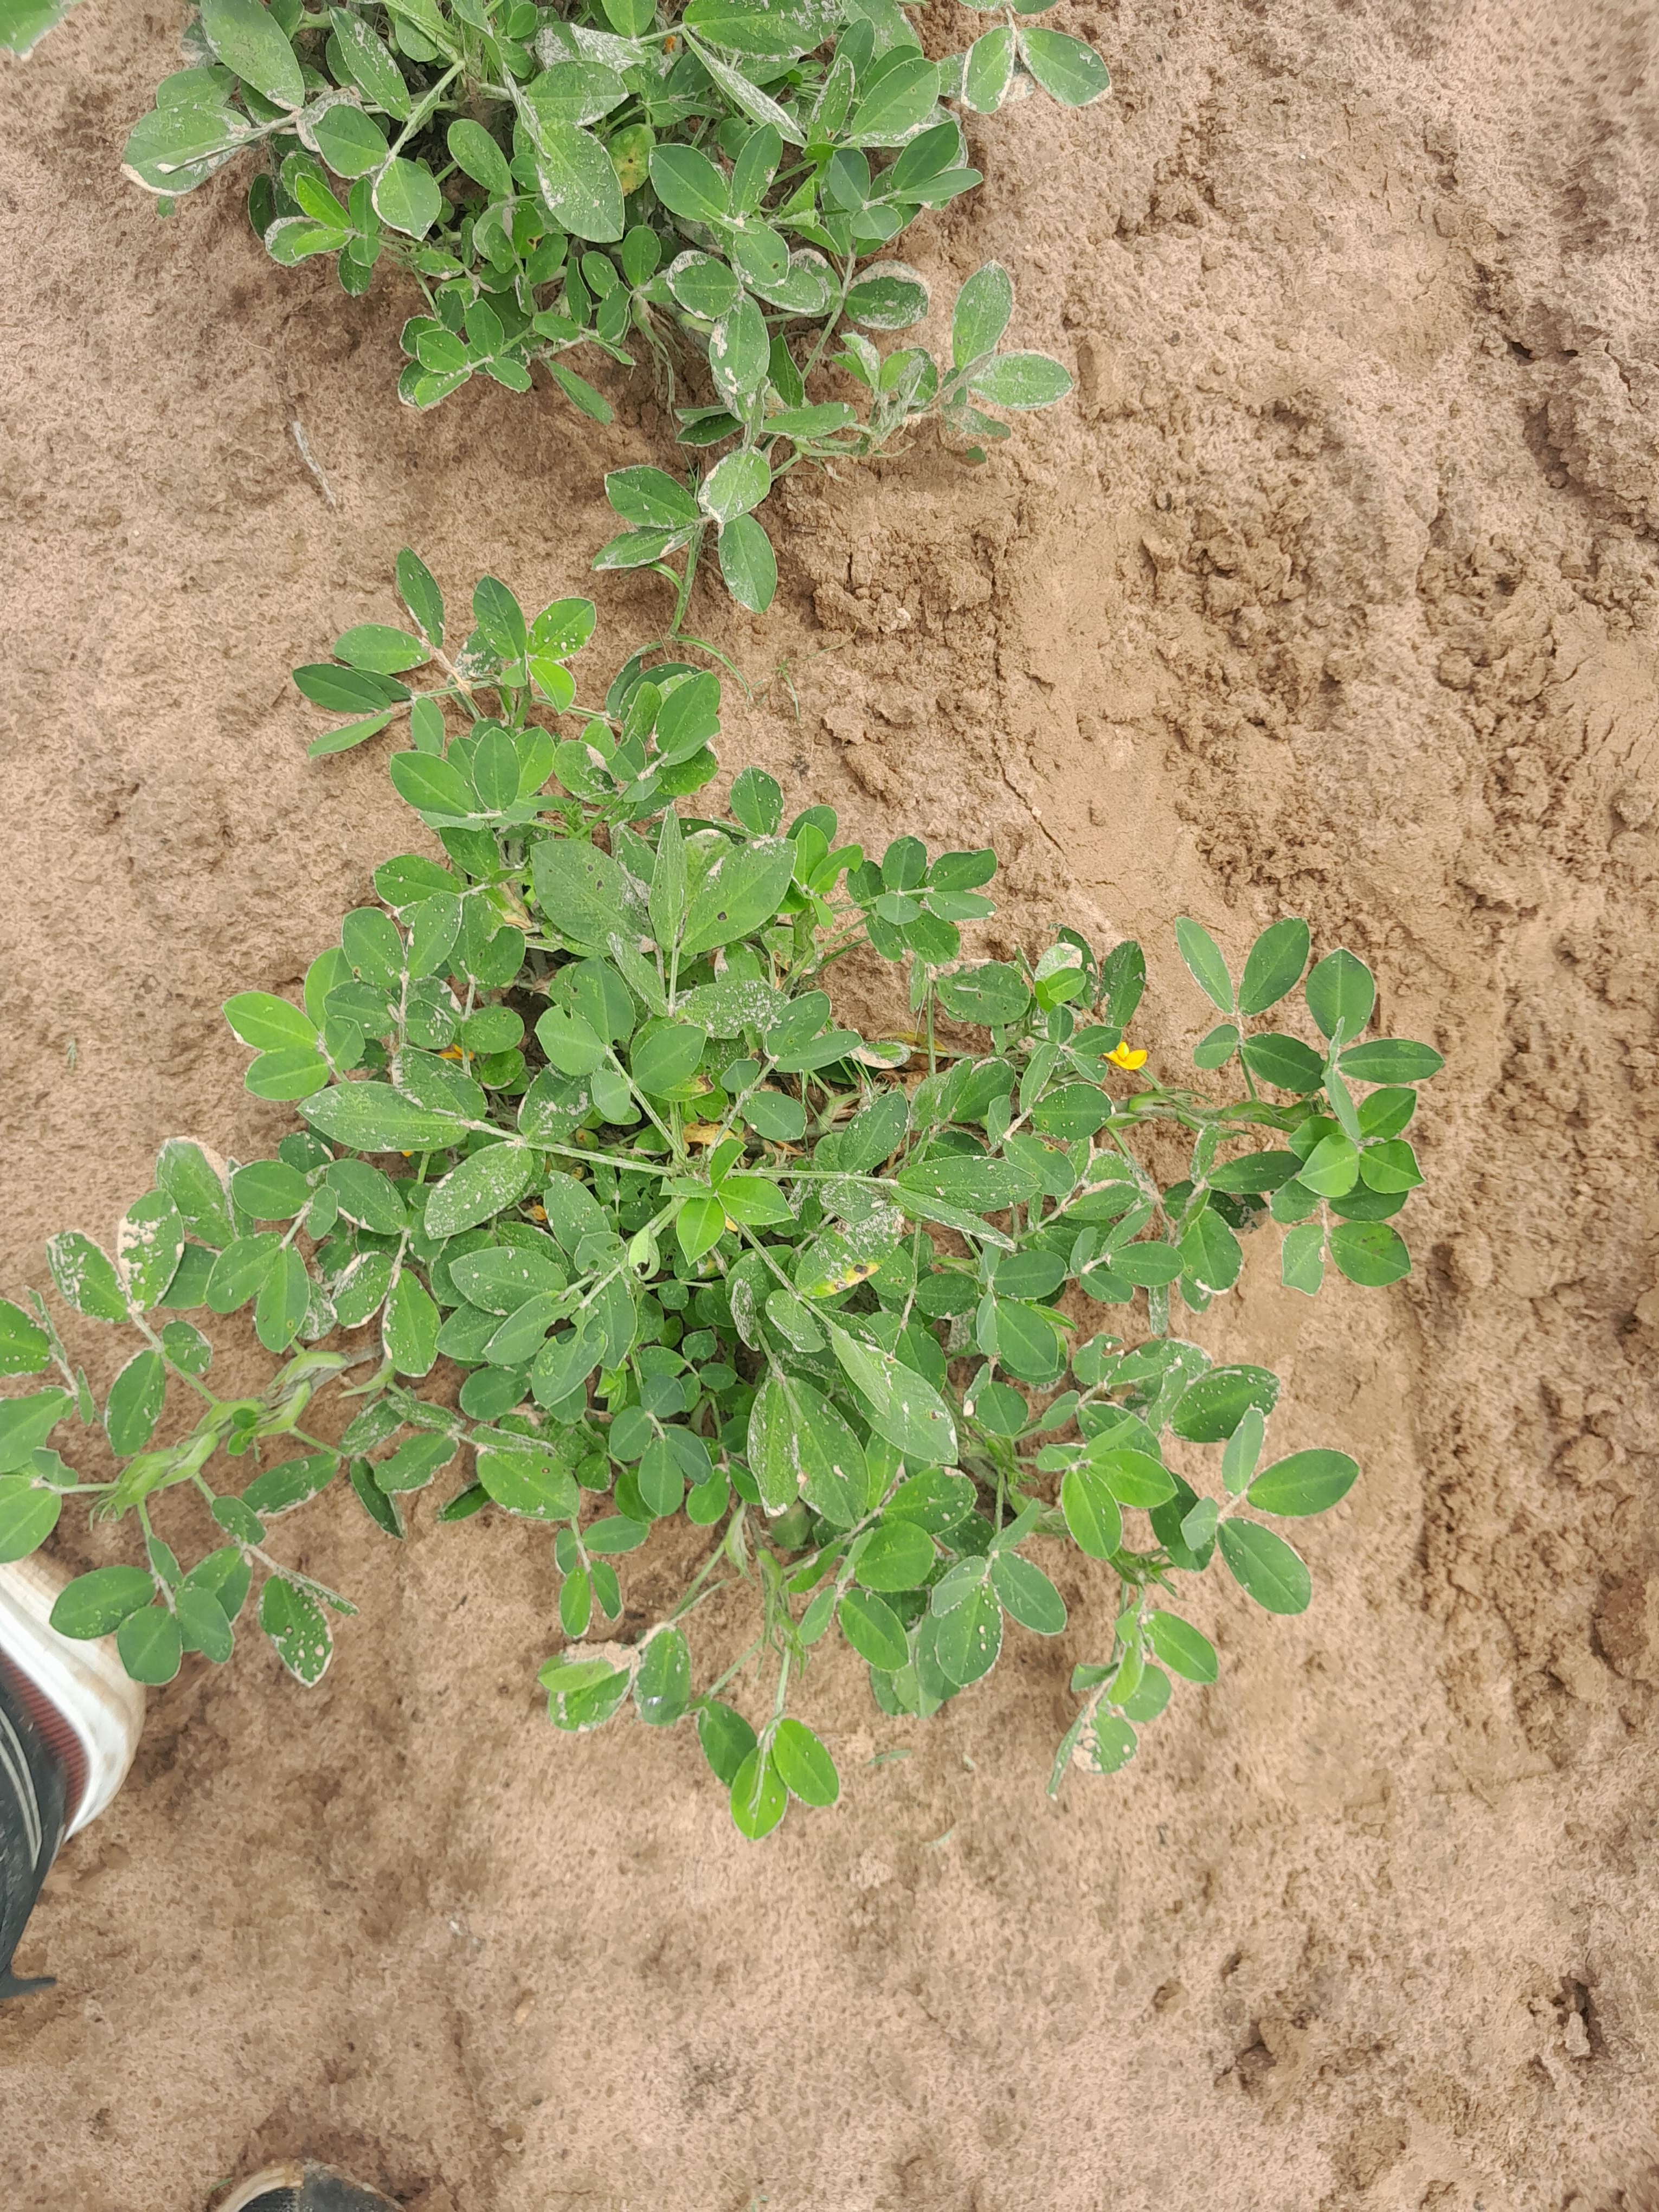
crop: groundnut
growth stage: flowering
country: Senegal
